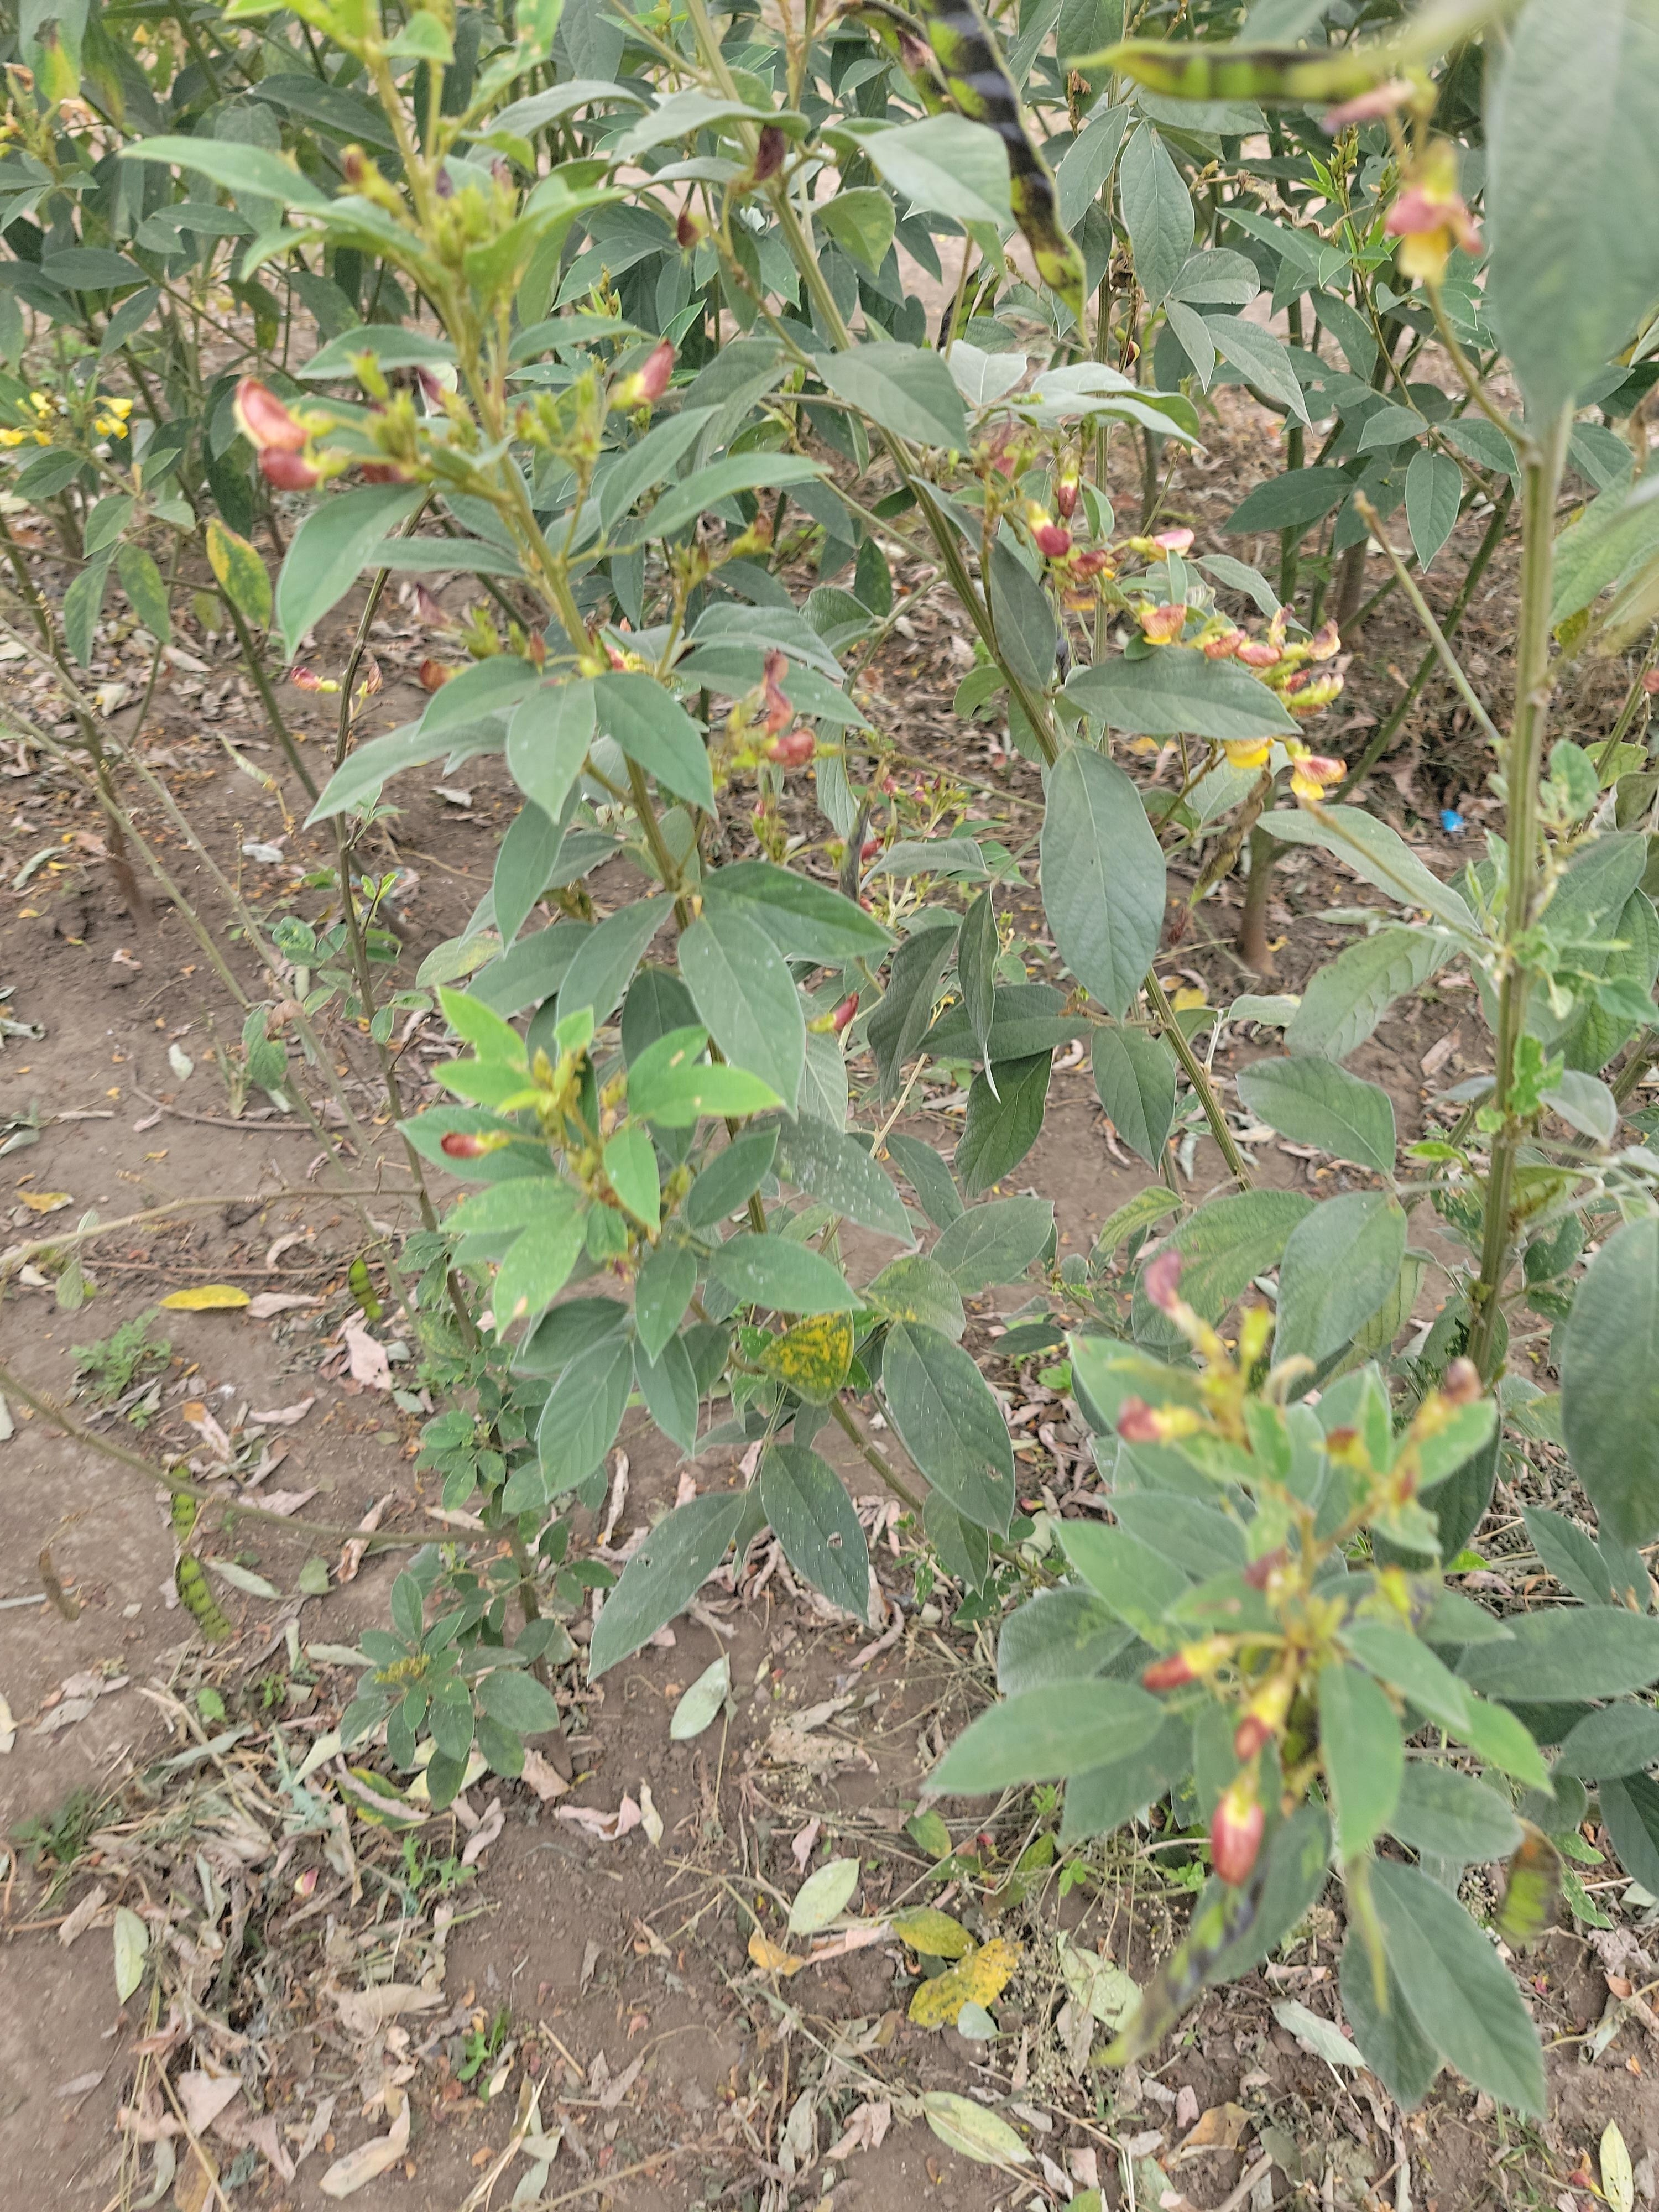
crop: sweet potato
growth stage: flowering
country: Tanzania
